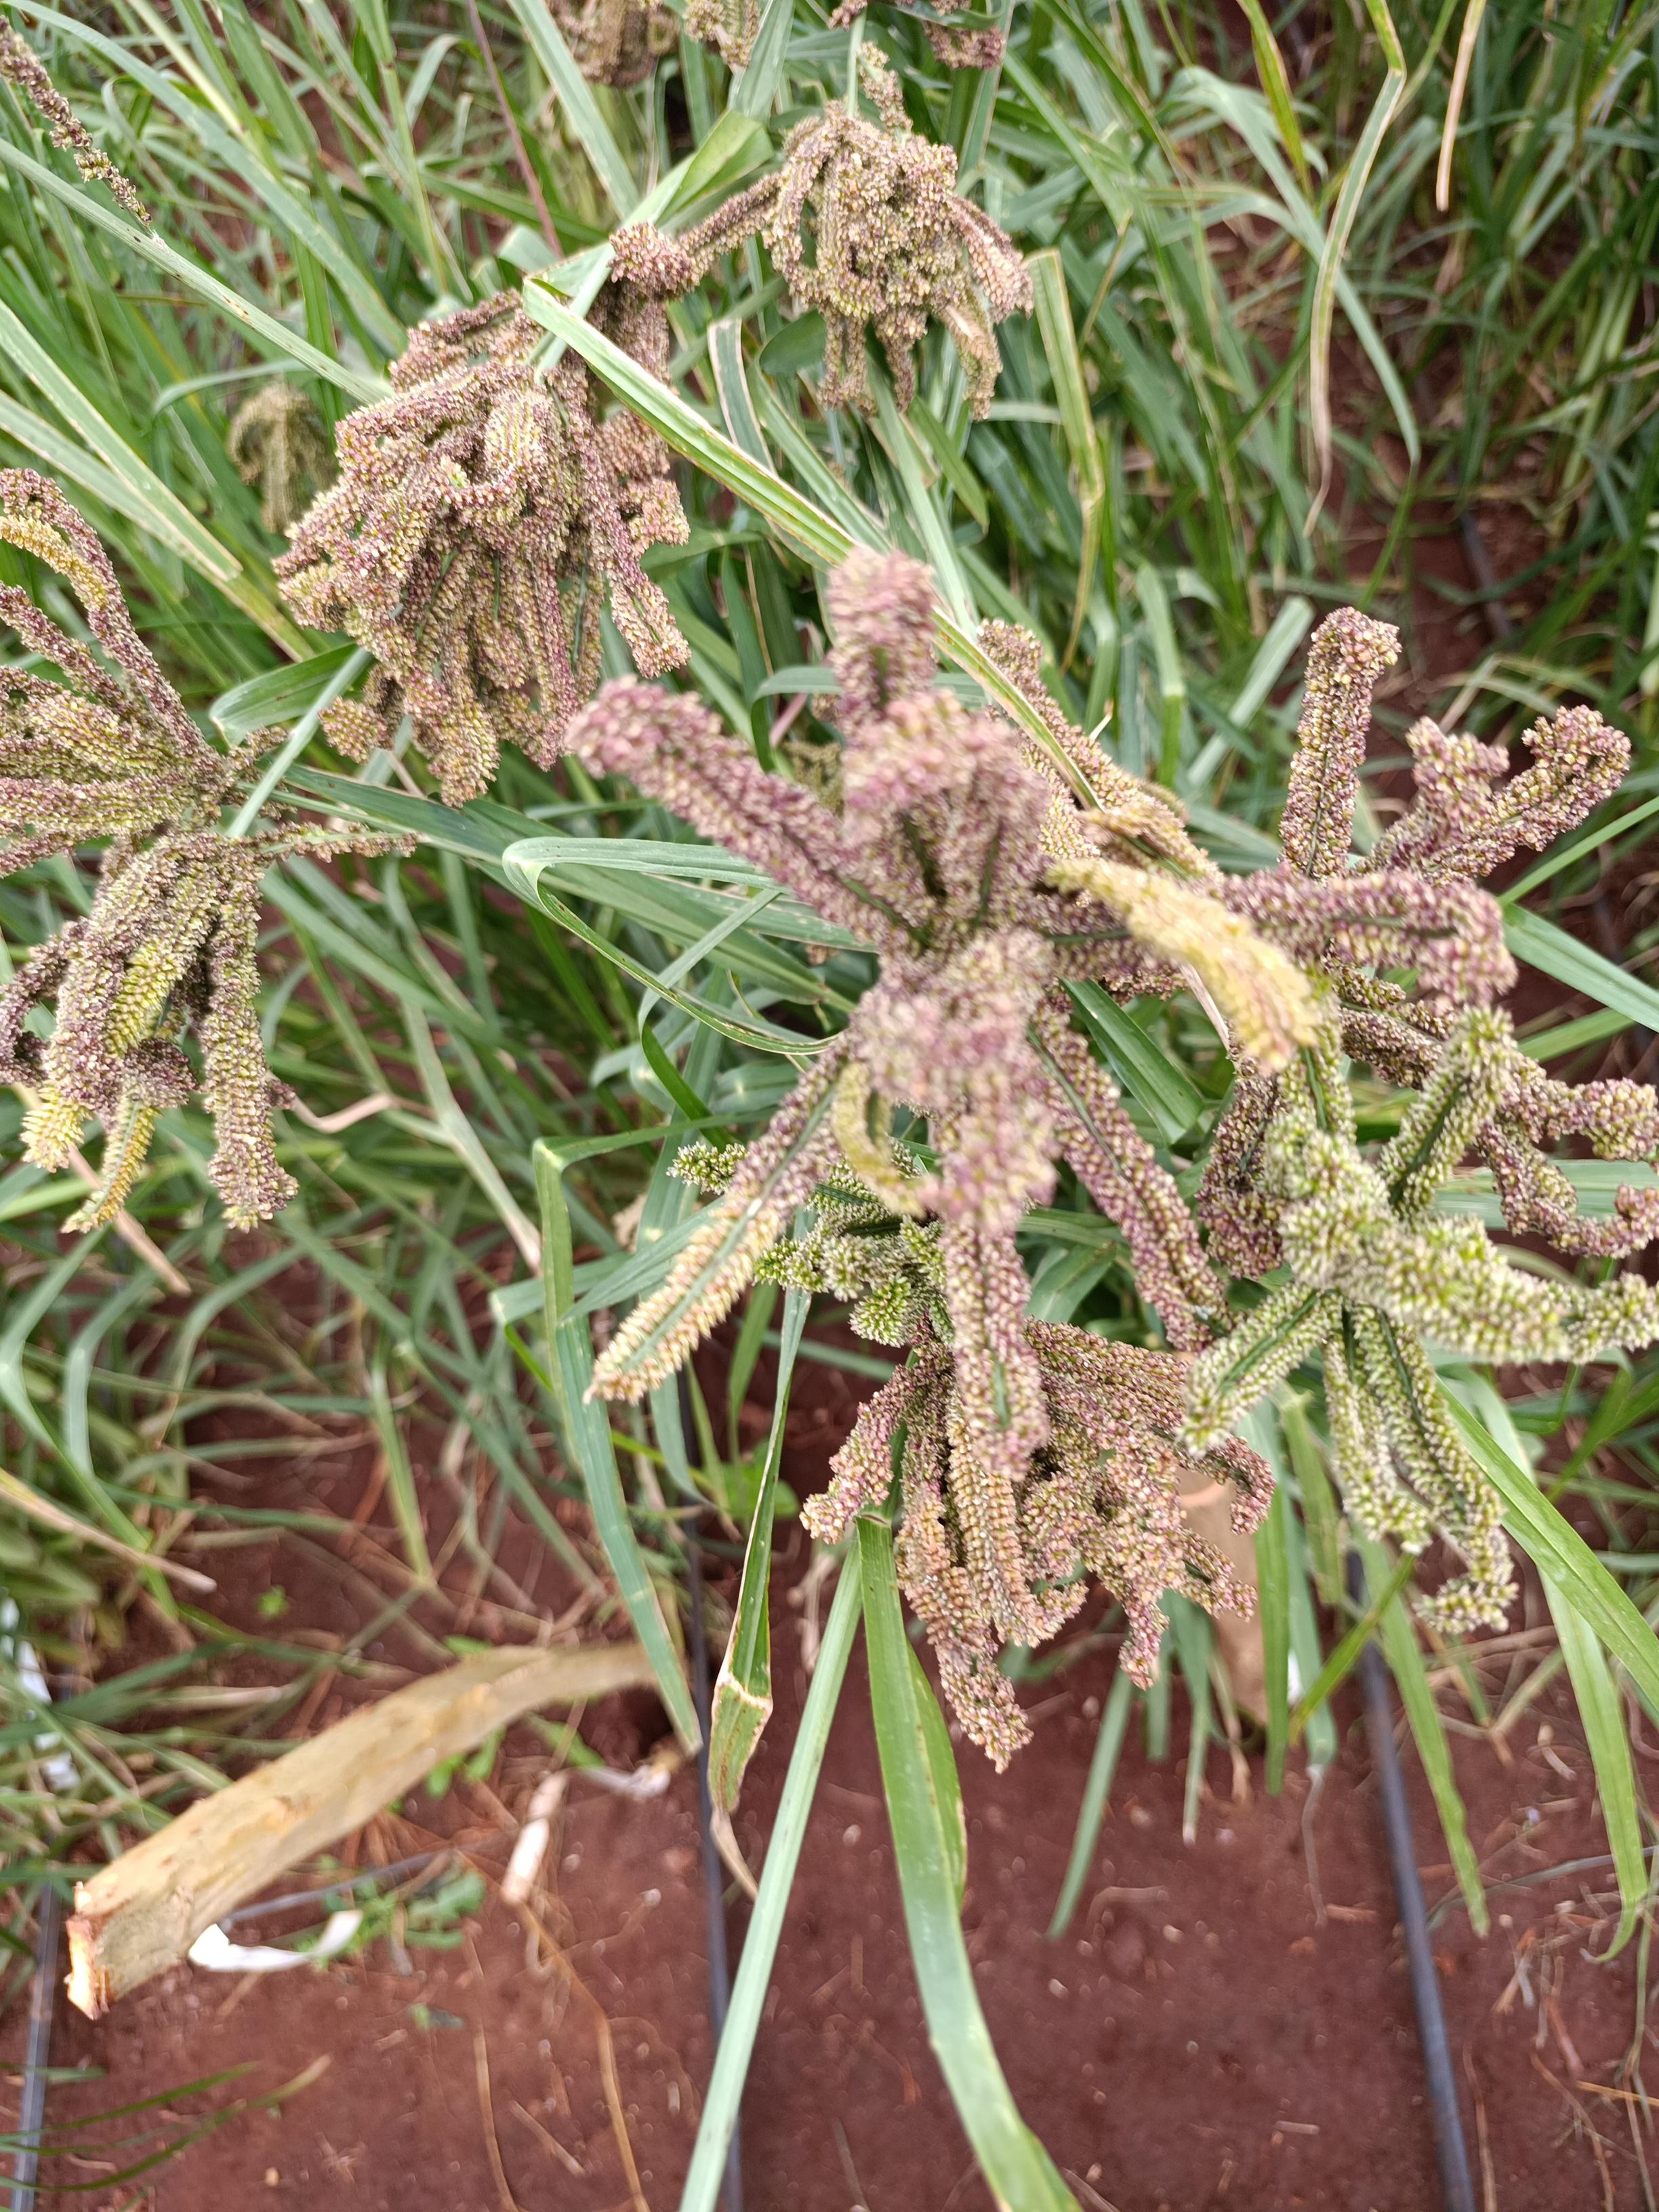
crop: finger millet
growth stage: filling grain
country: Kenya
